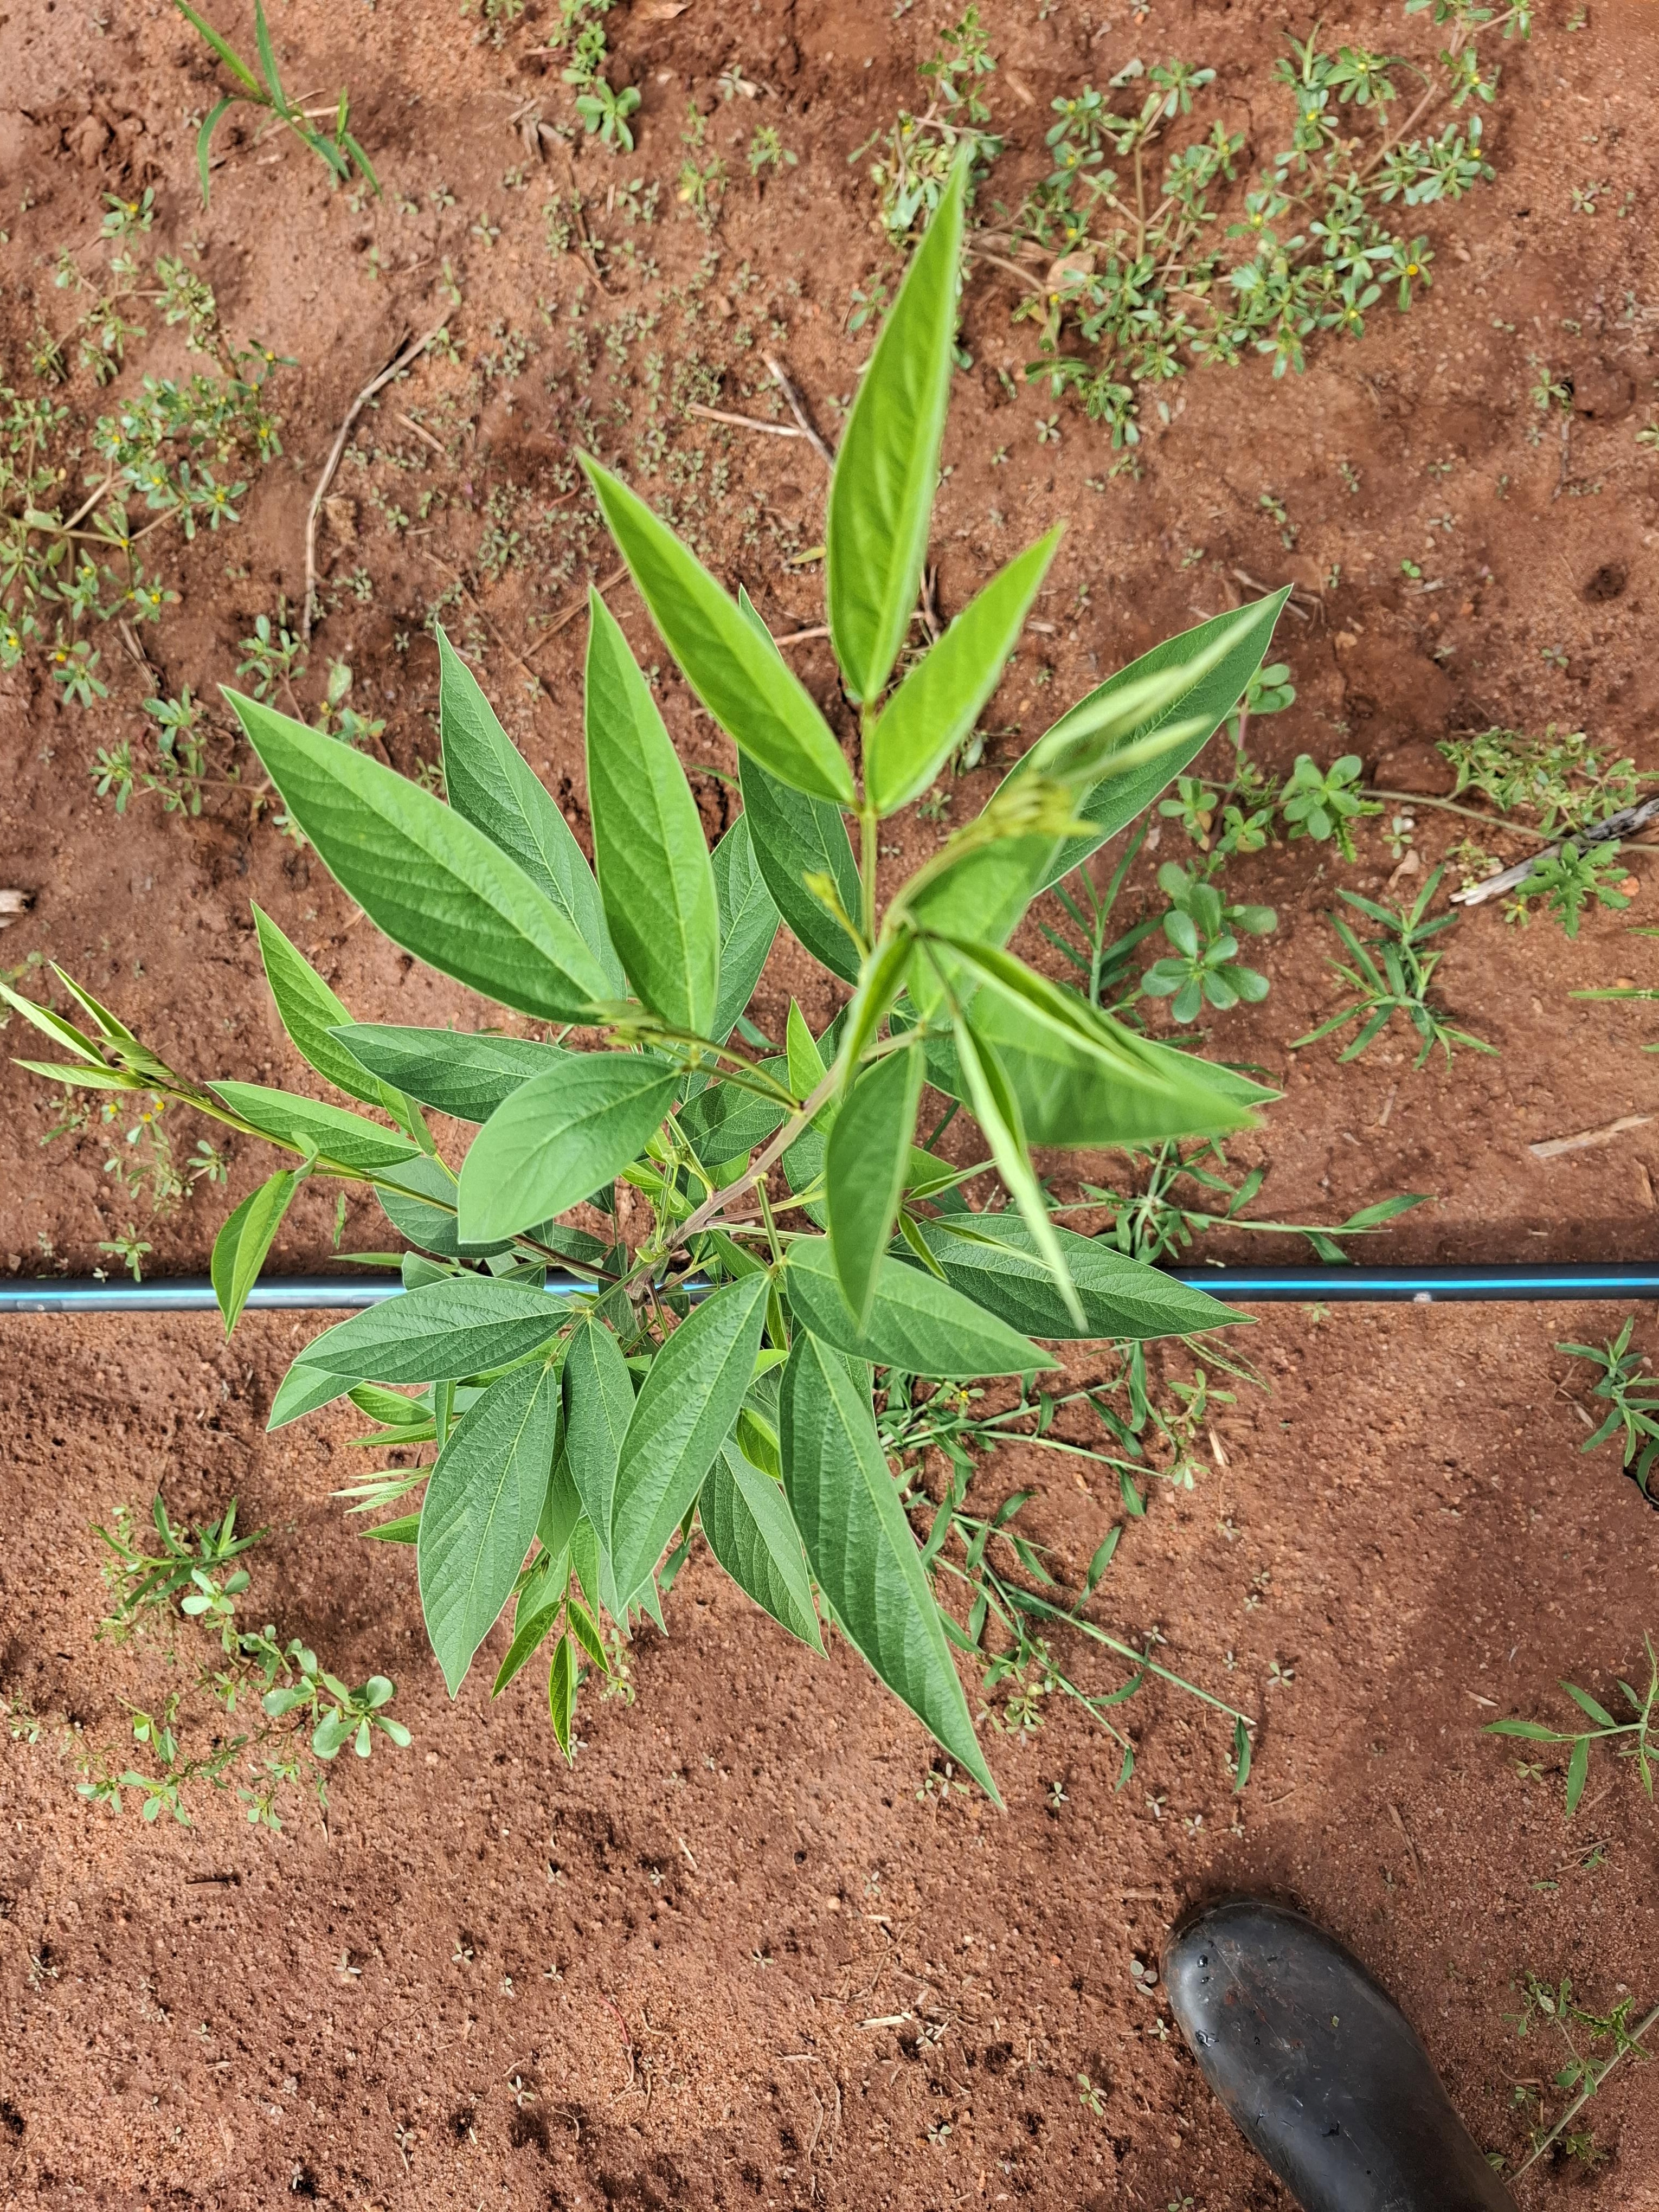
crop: pigeonpea
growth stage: flowering
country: Kenya
